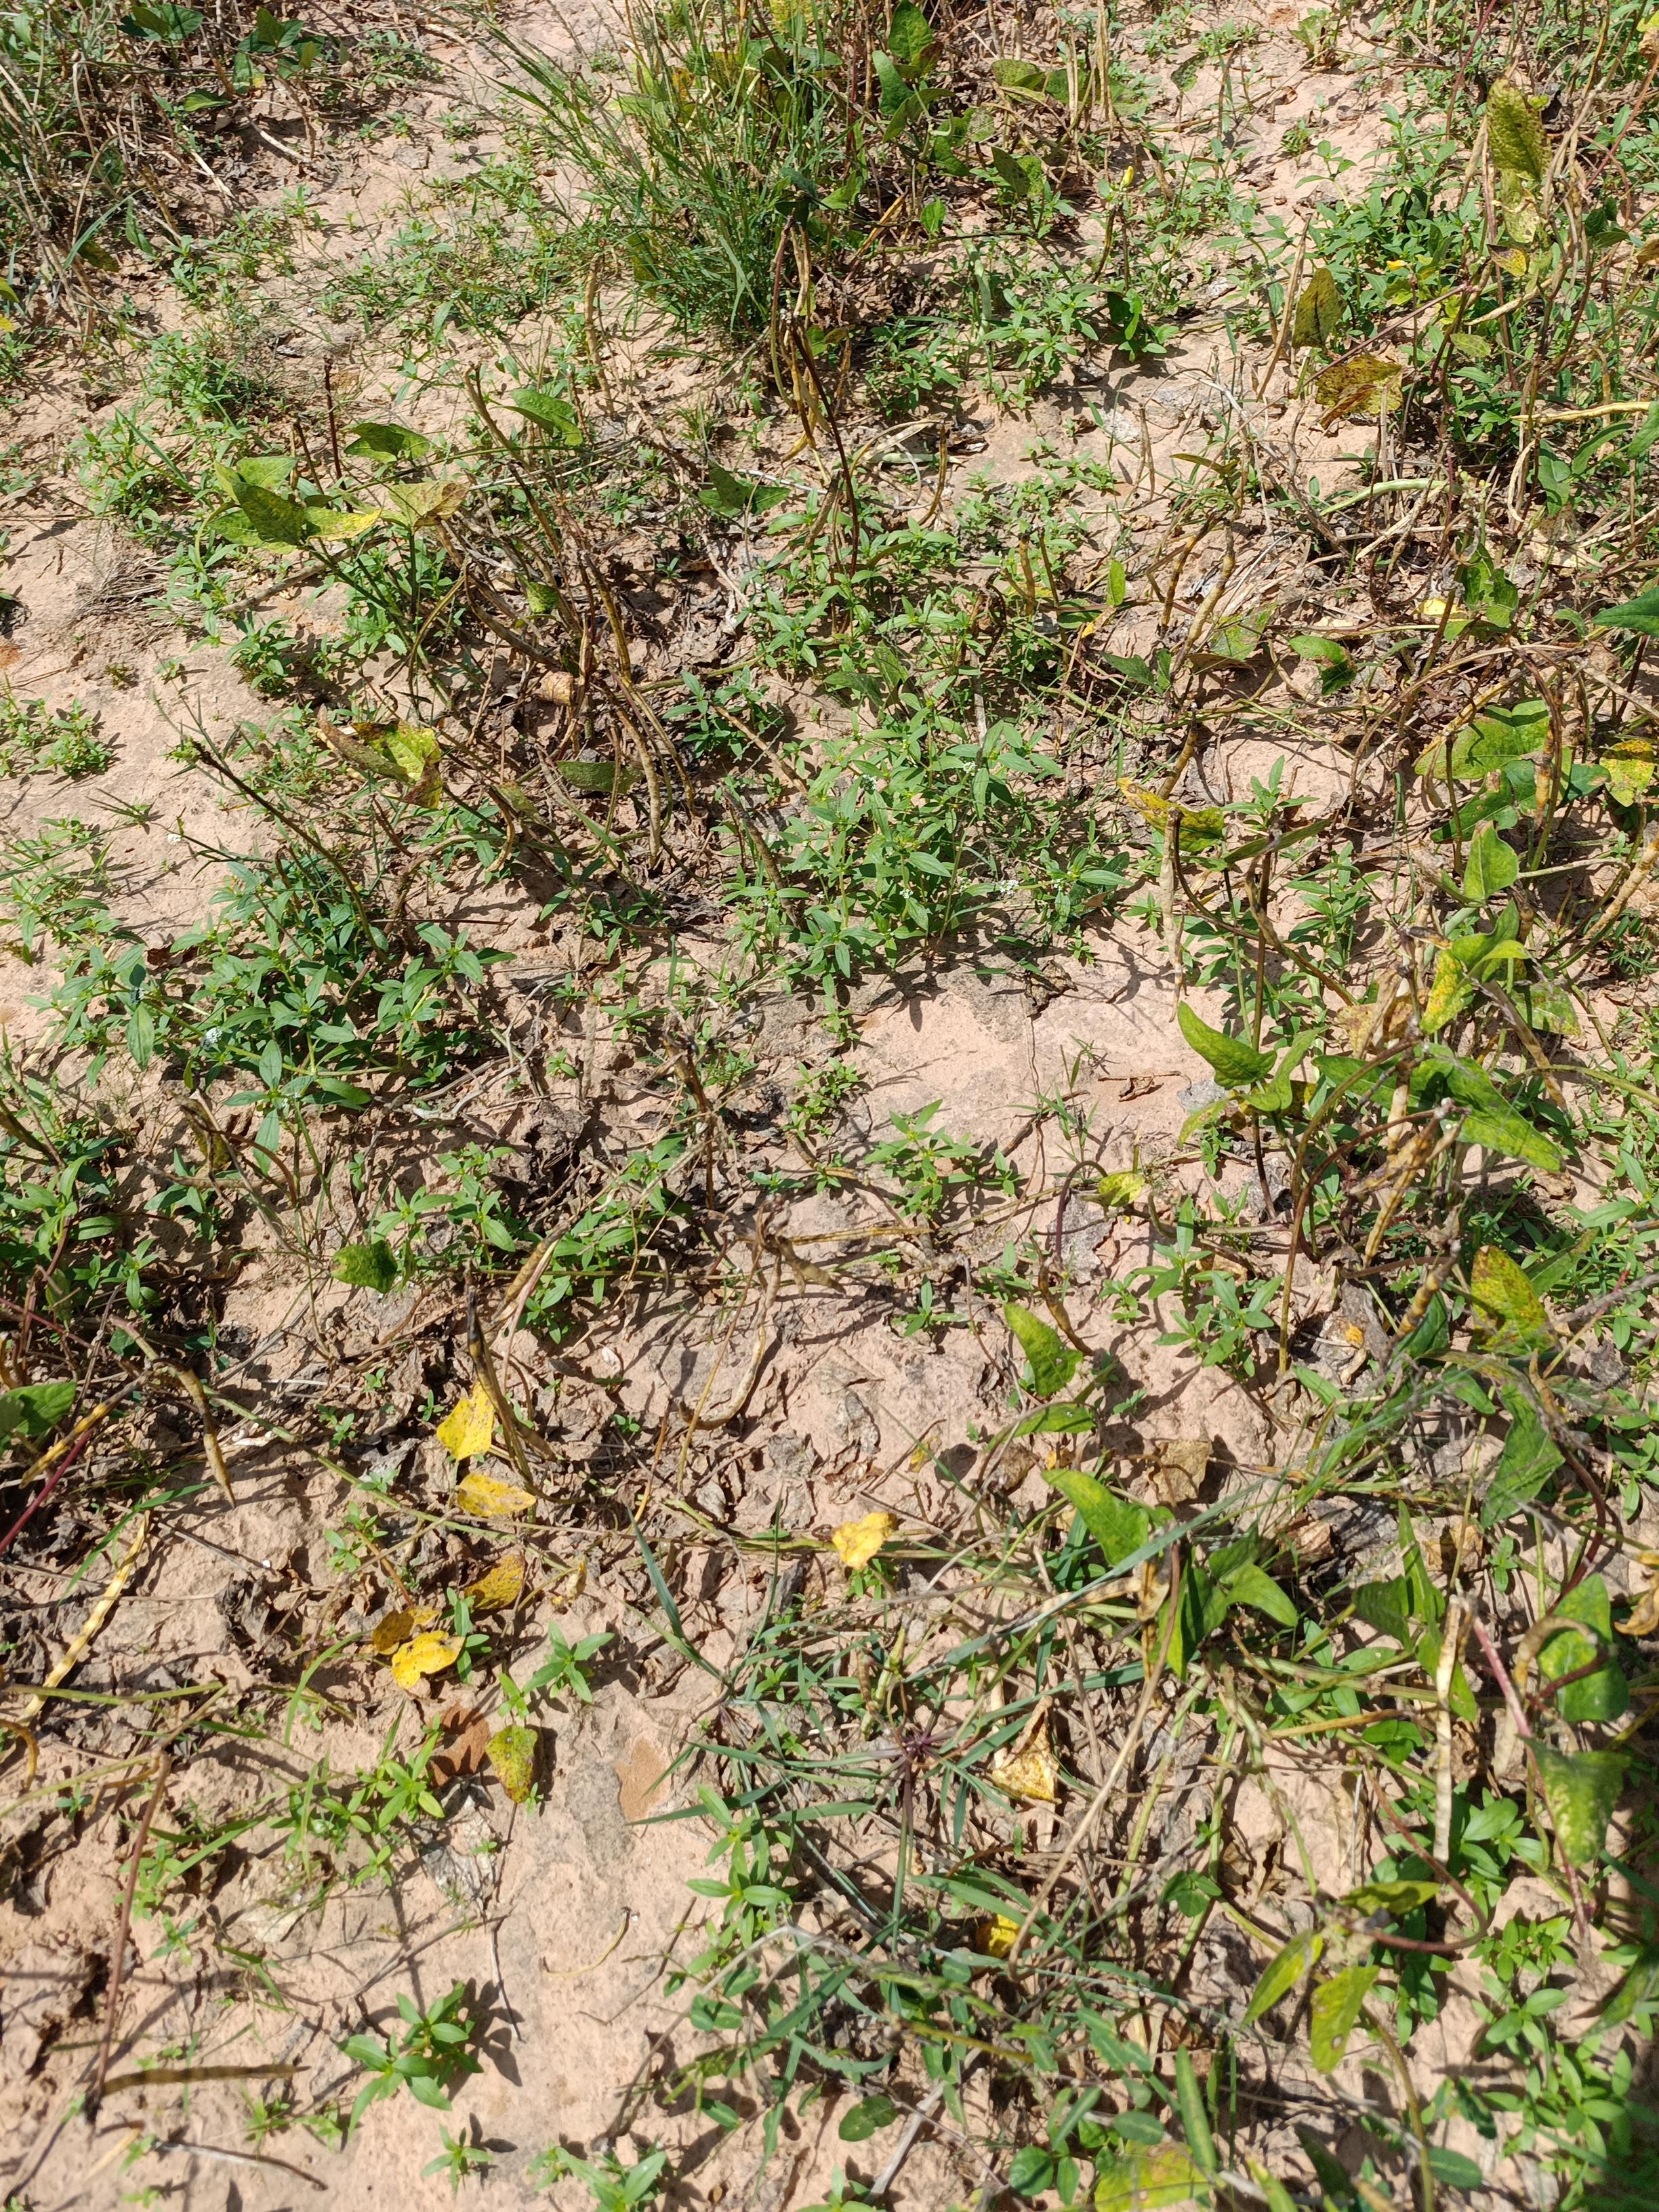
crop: cowpea
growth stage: maturity
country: Nigeria
